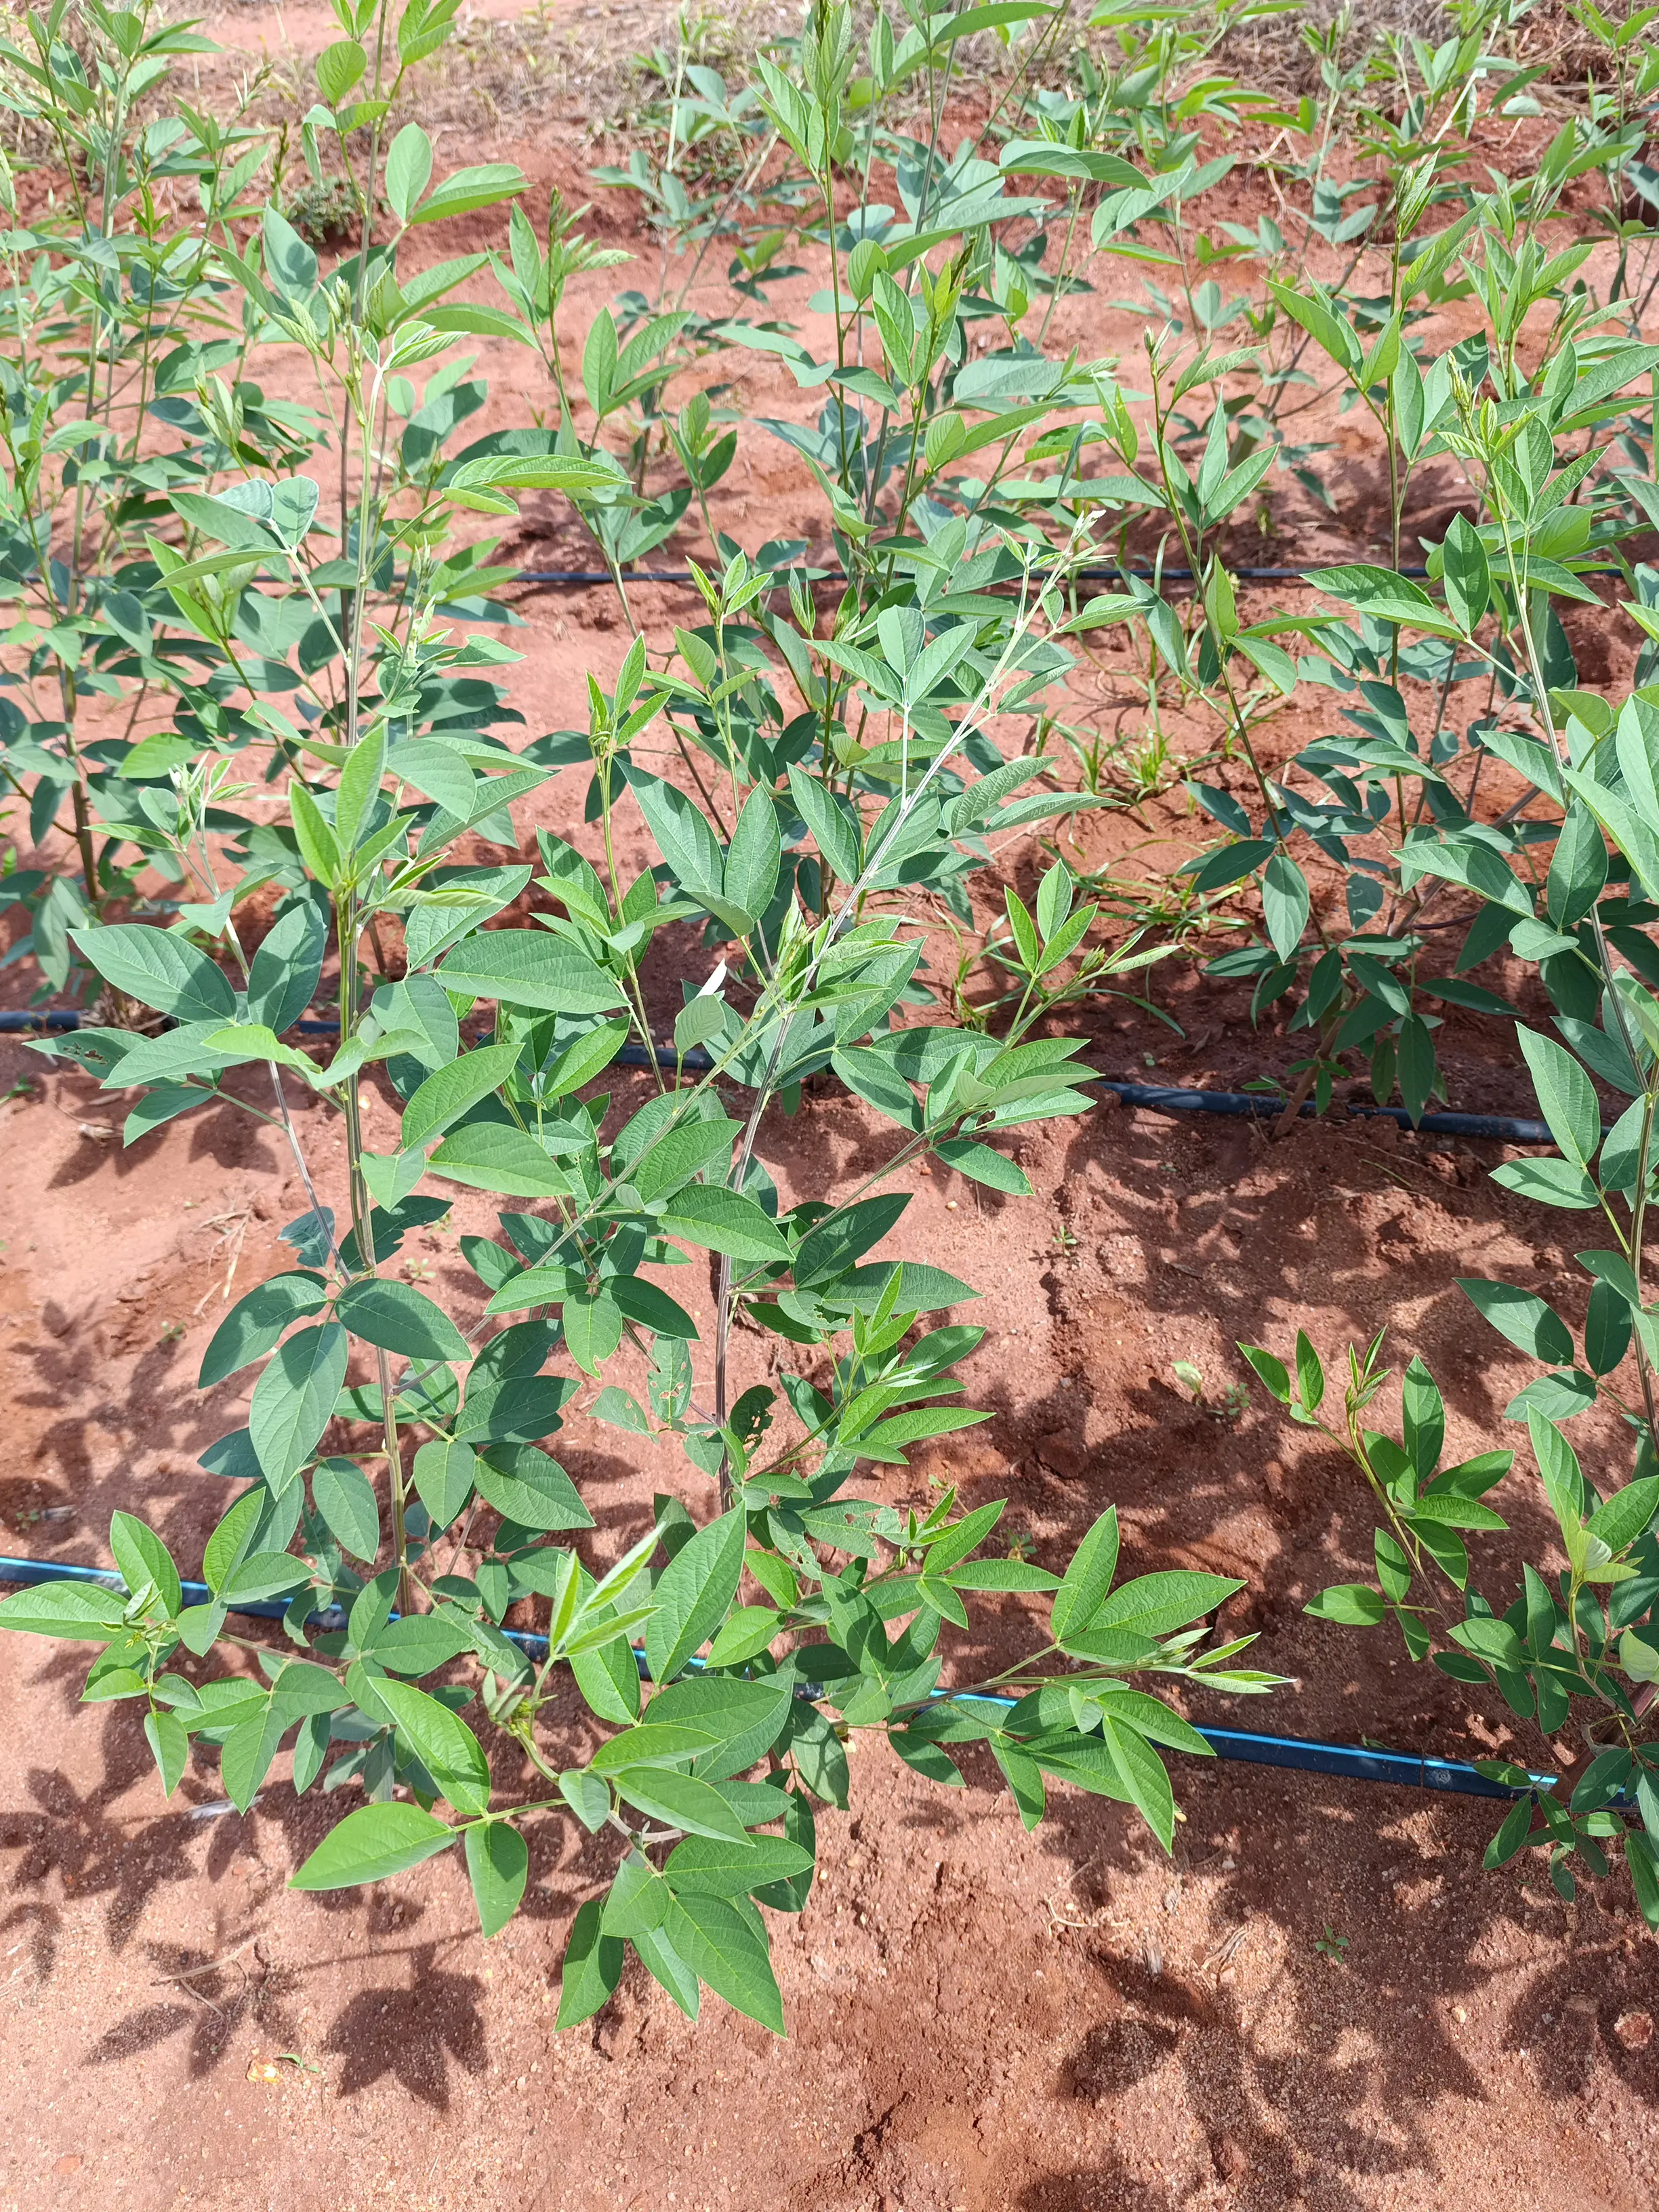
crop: pigeonpea
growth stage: flowering
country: Kenya
